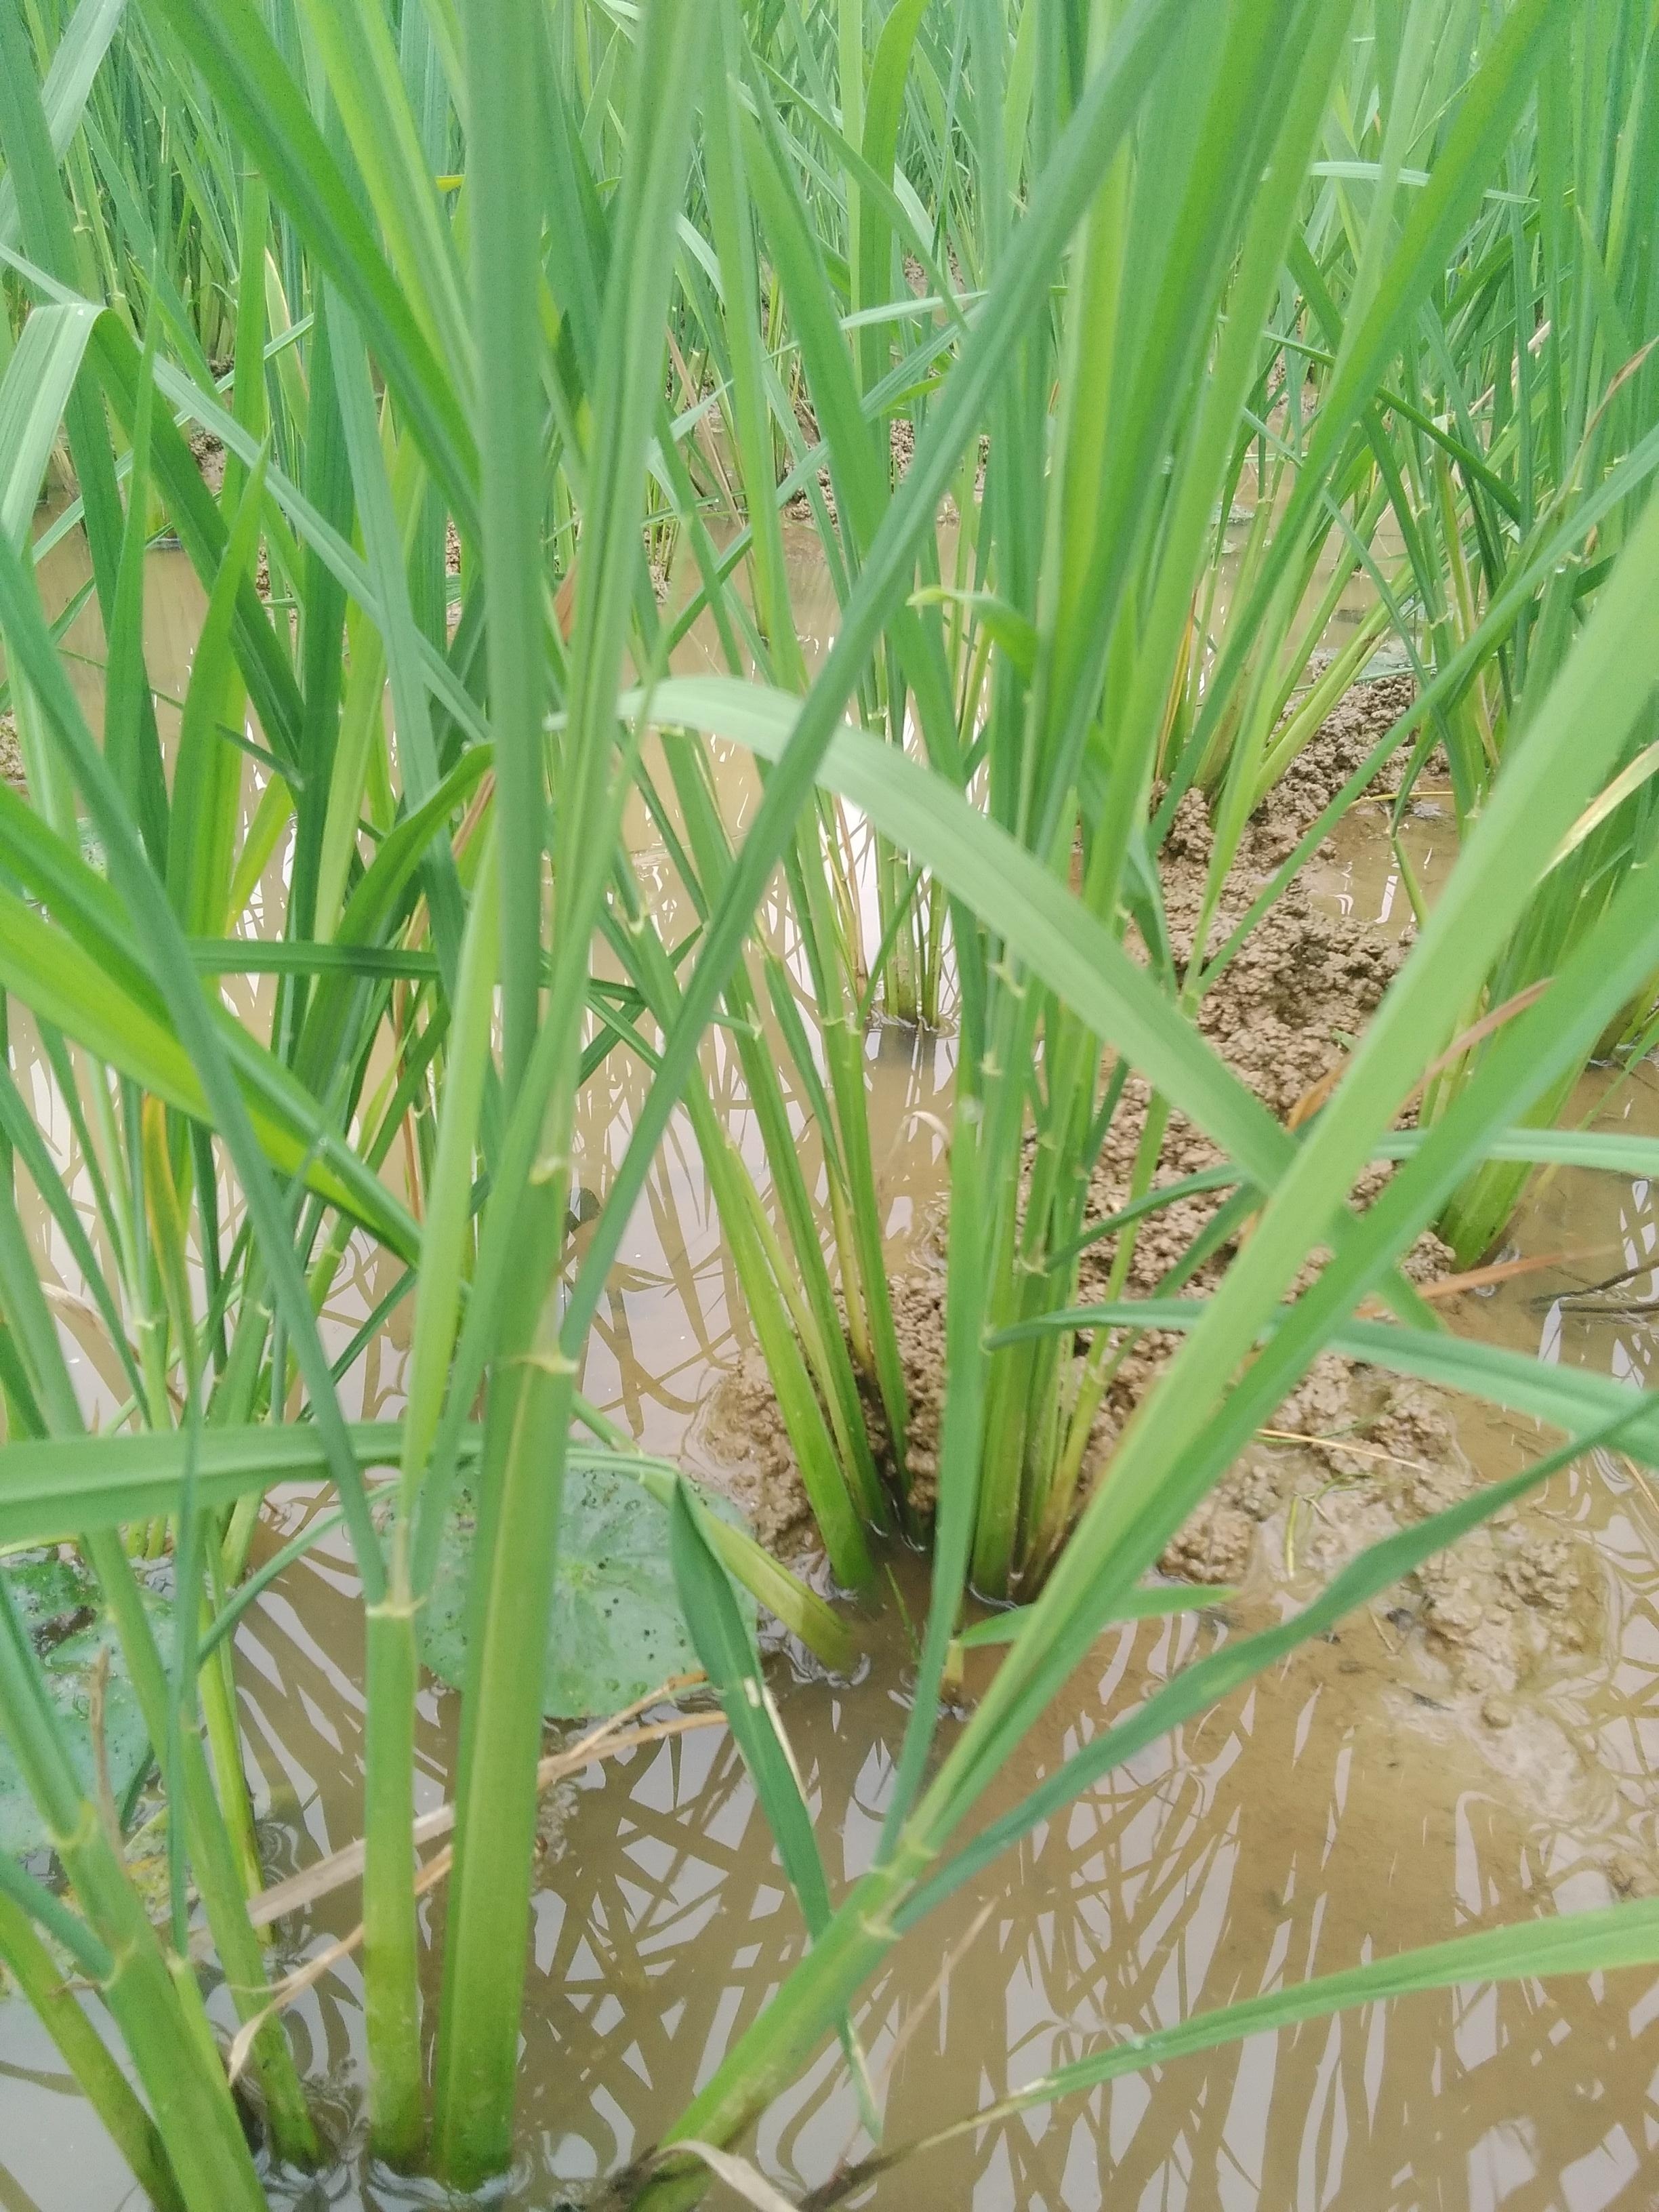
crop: rice
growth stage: vegetative
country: Nigeria
